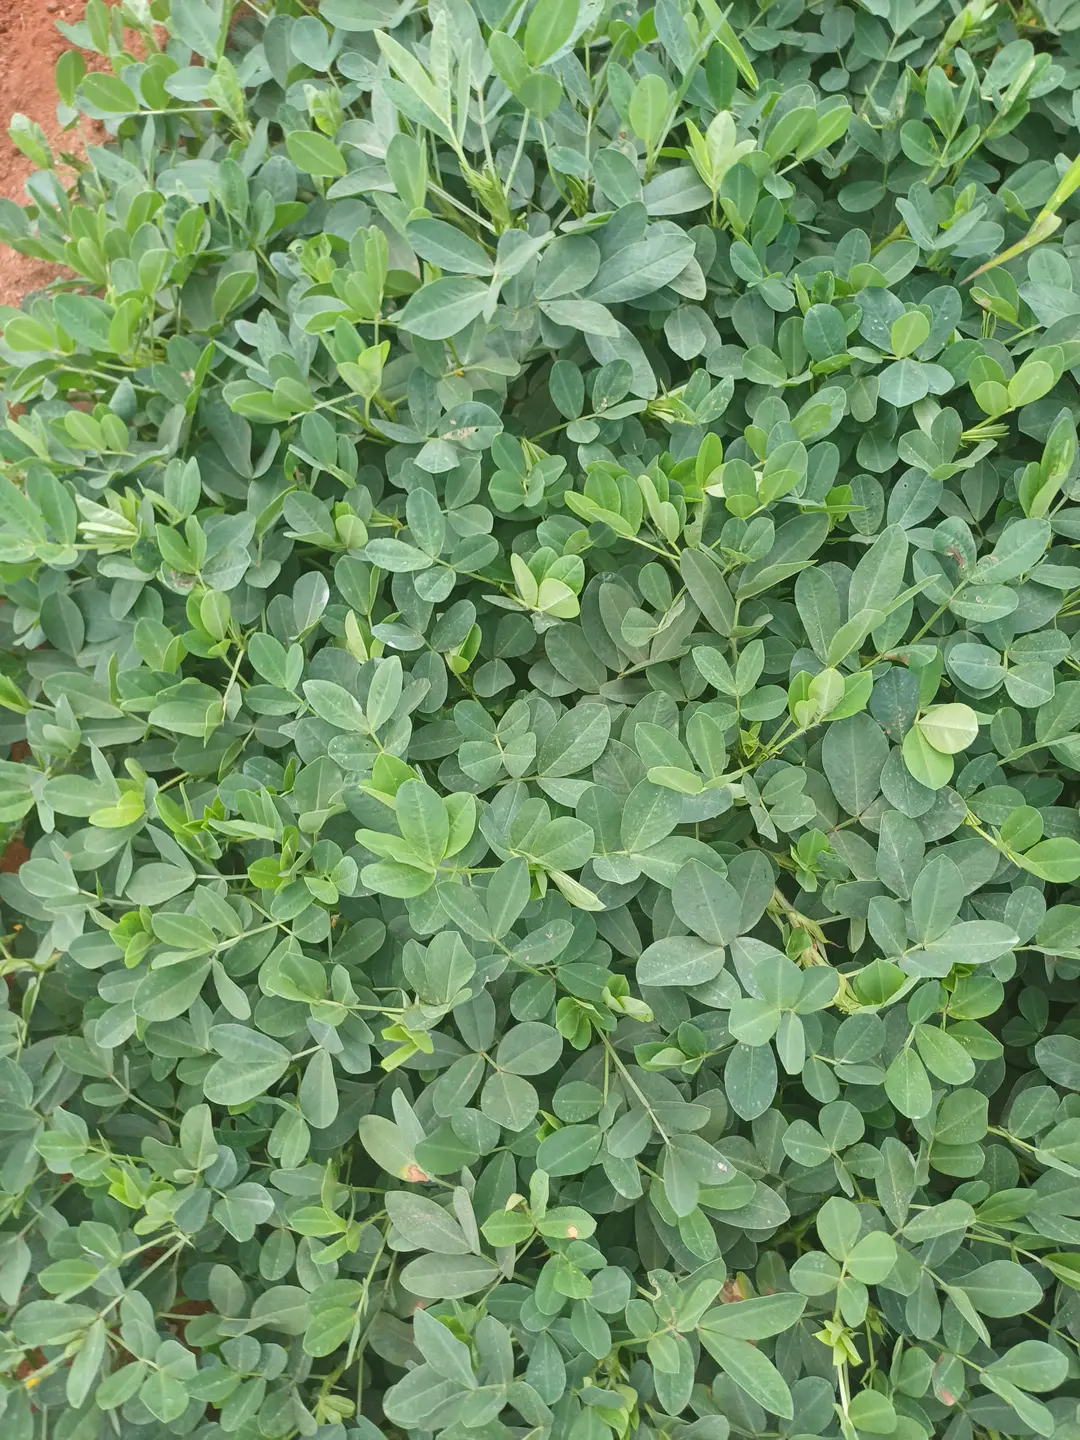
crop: groundnut
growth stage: pegging
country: Kenya
